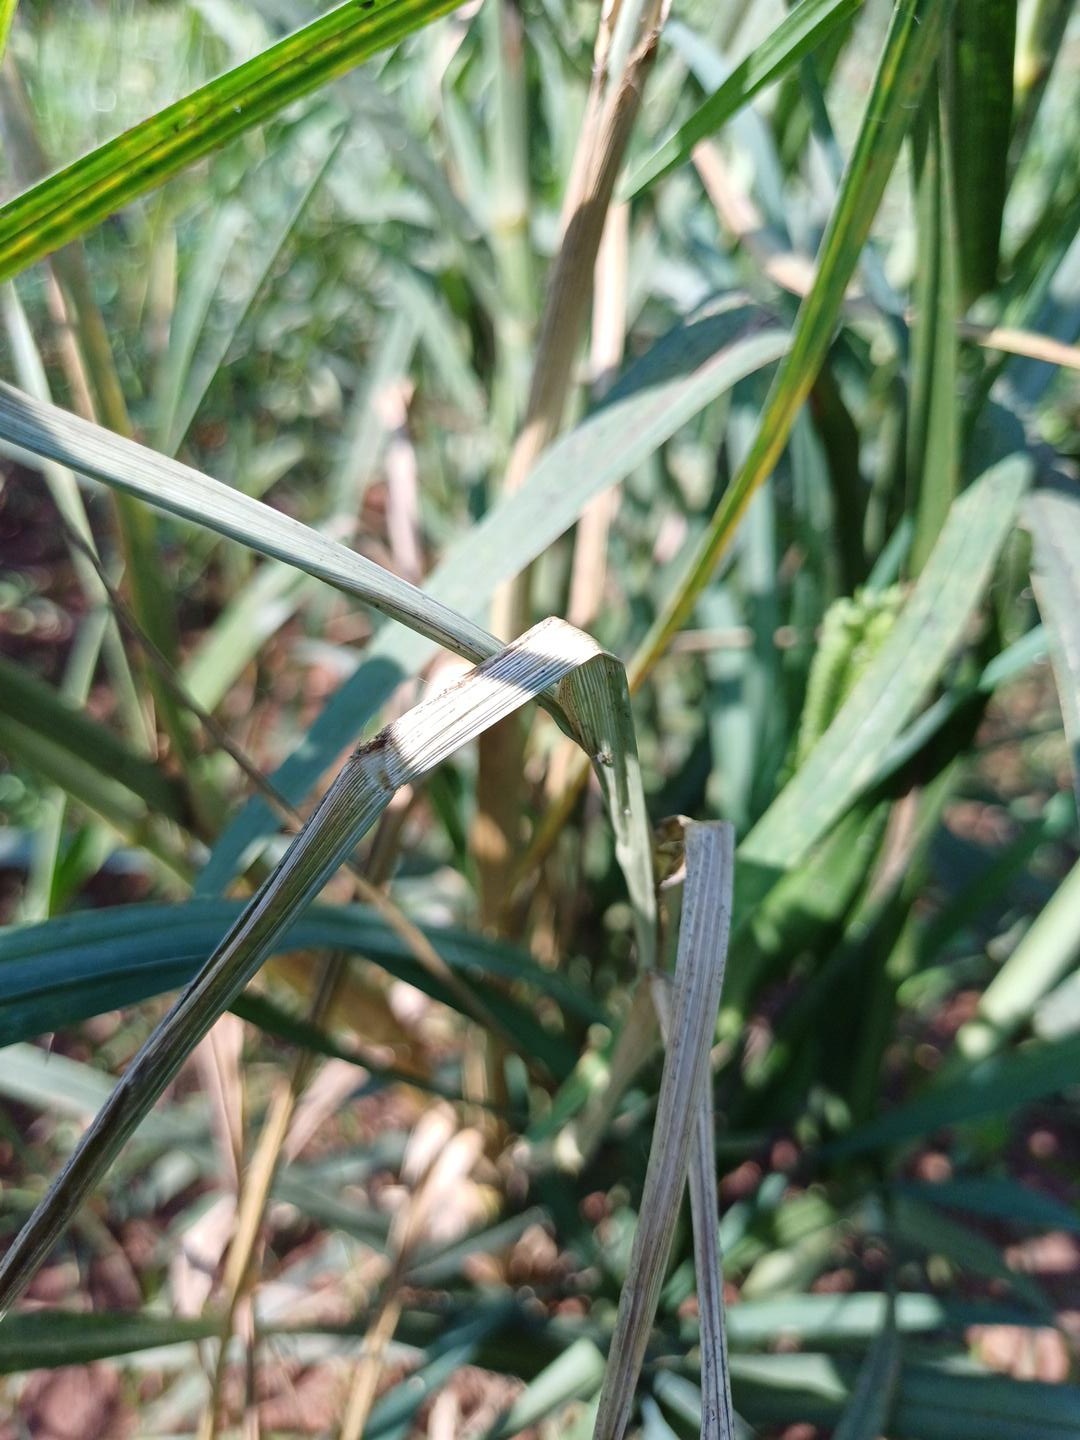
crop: finger millet
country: Kenya
